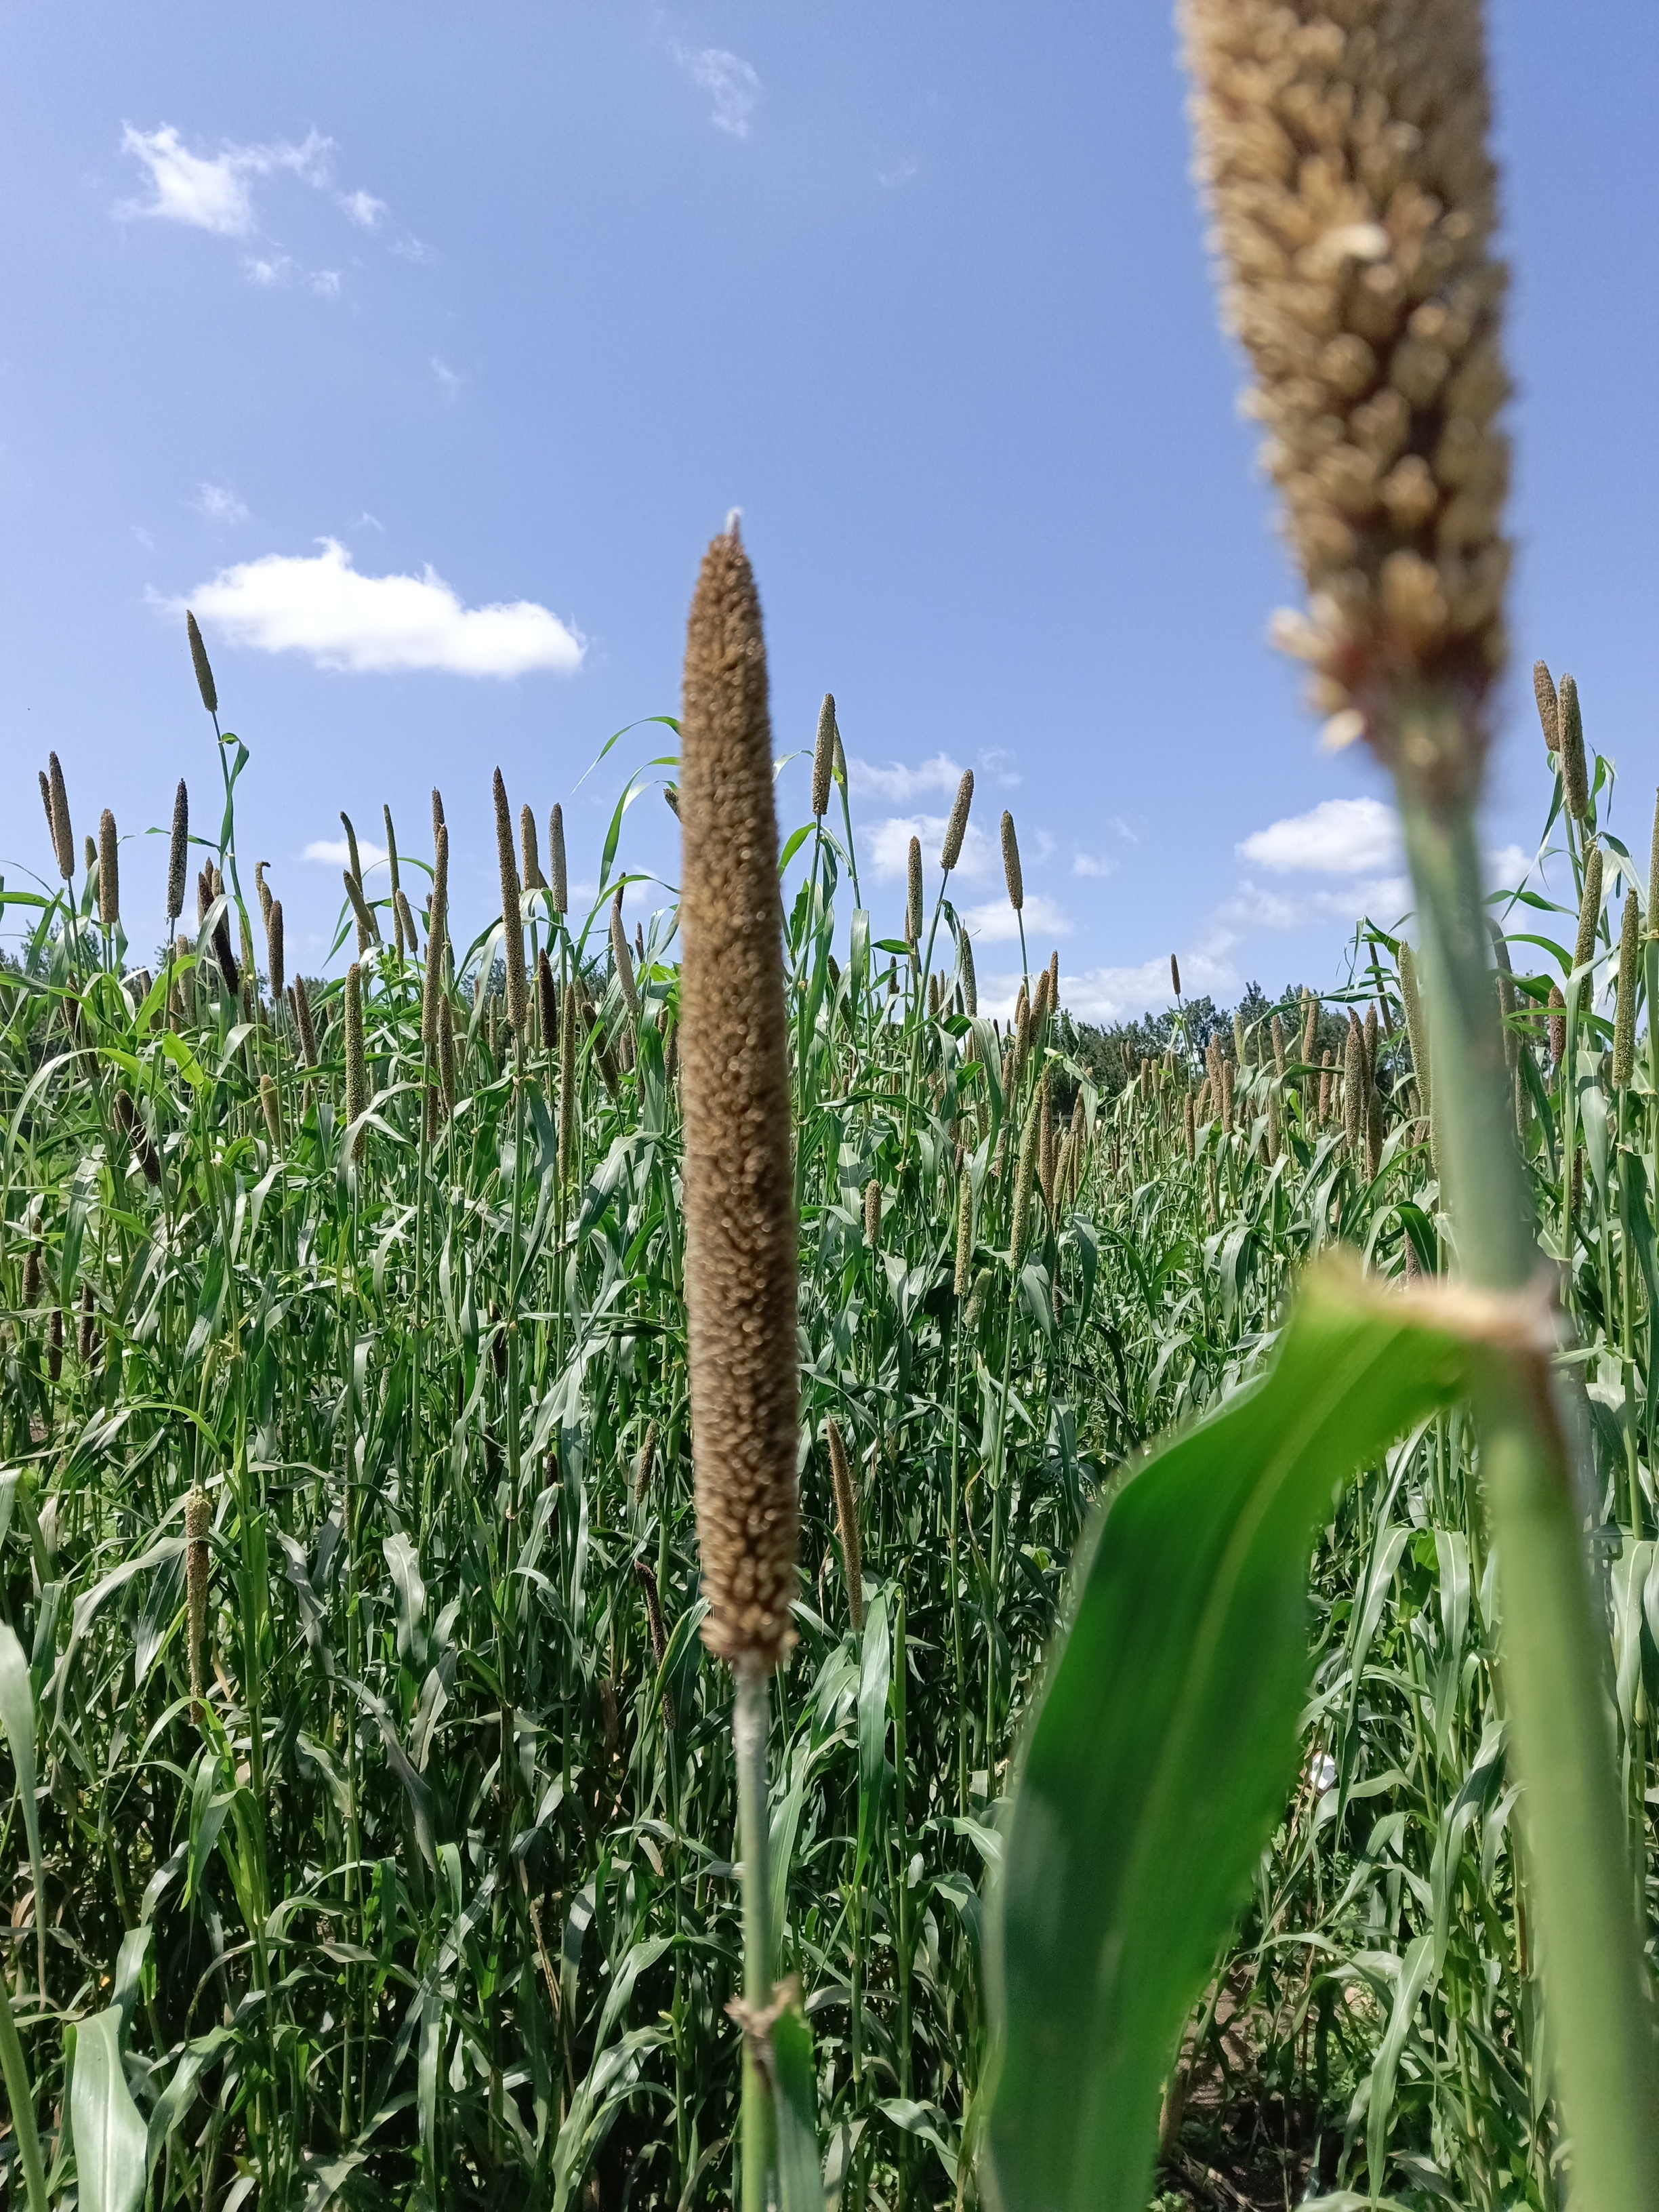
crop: pearl millet
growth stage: filling grain
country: Tanzania
